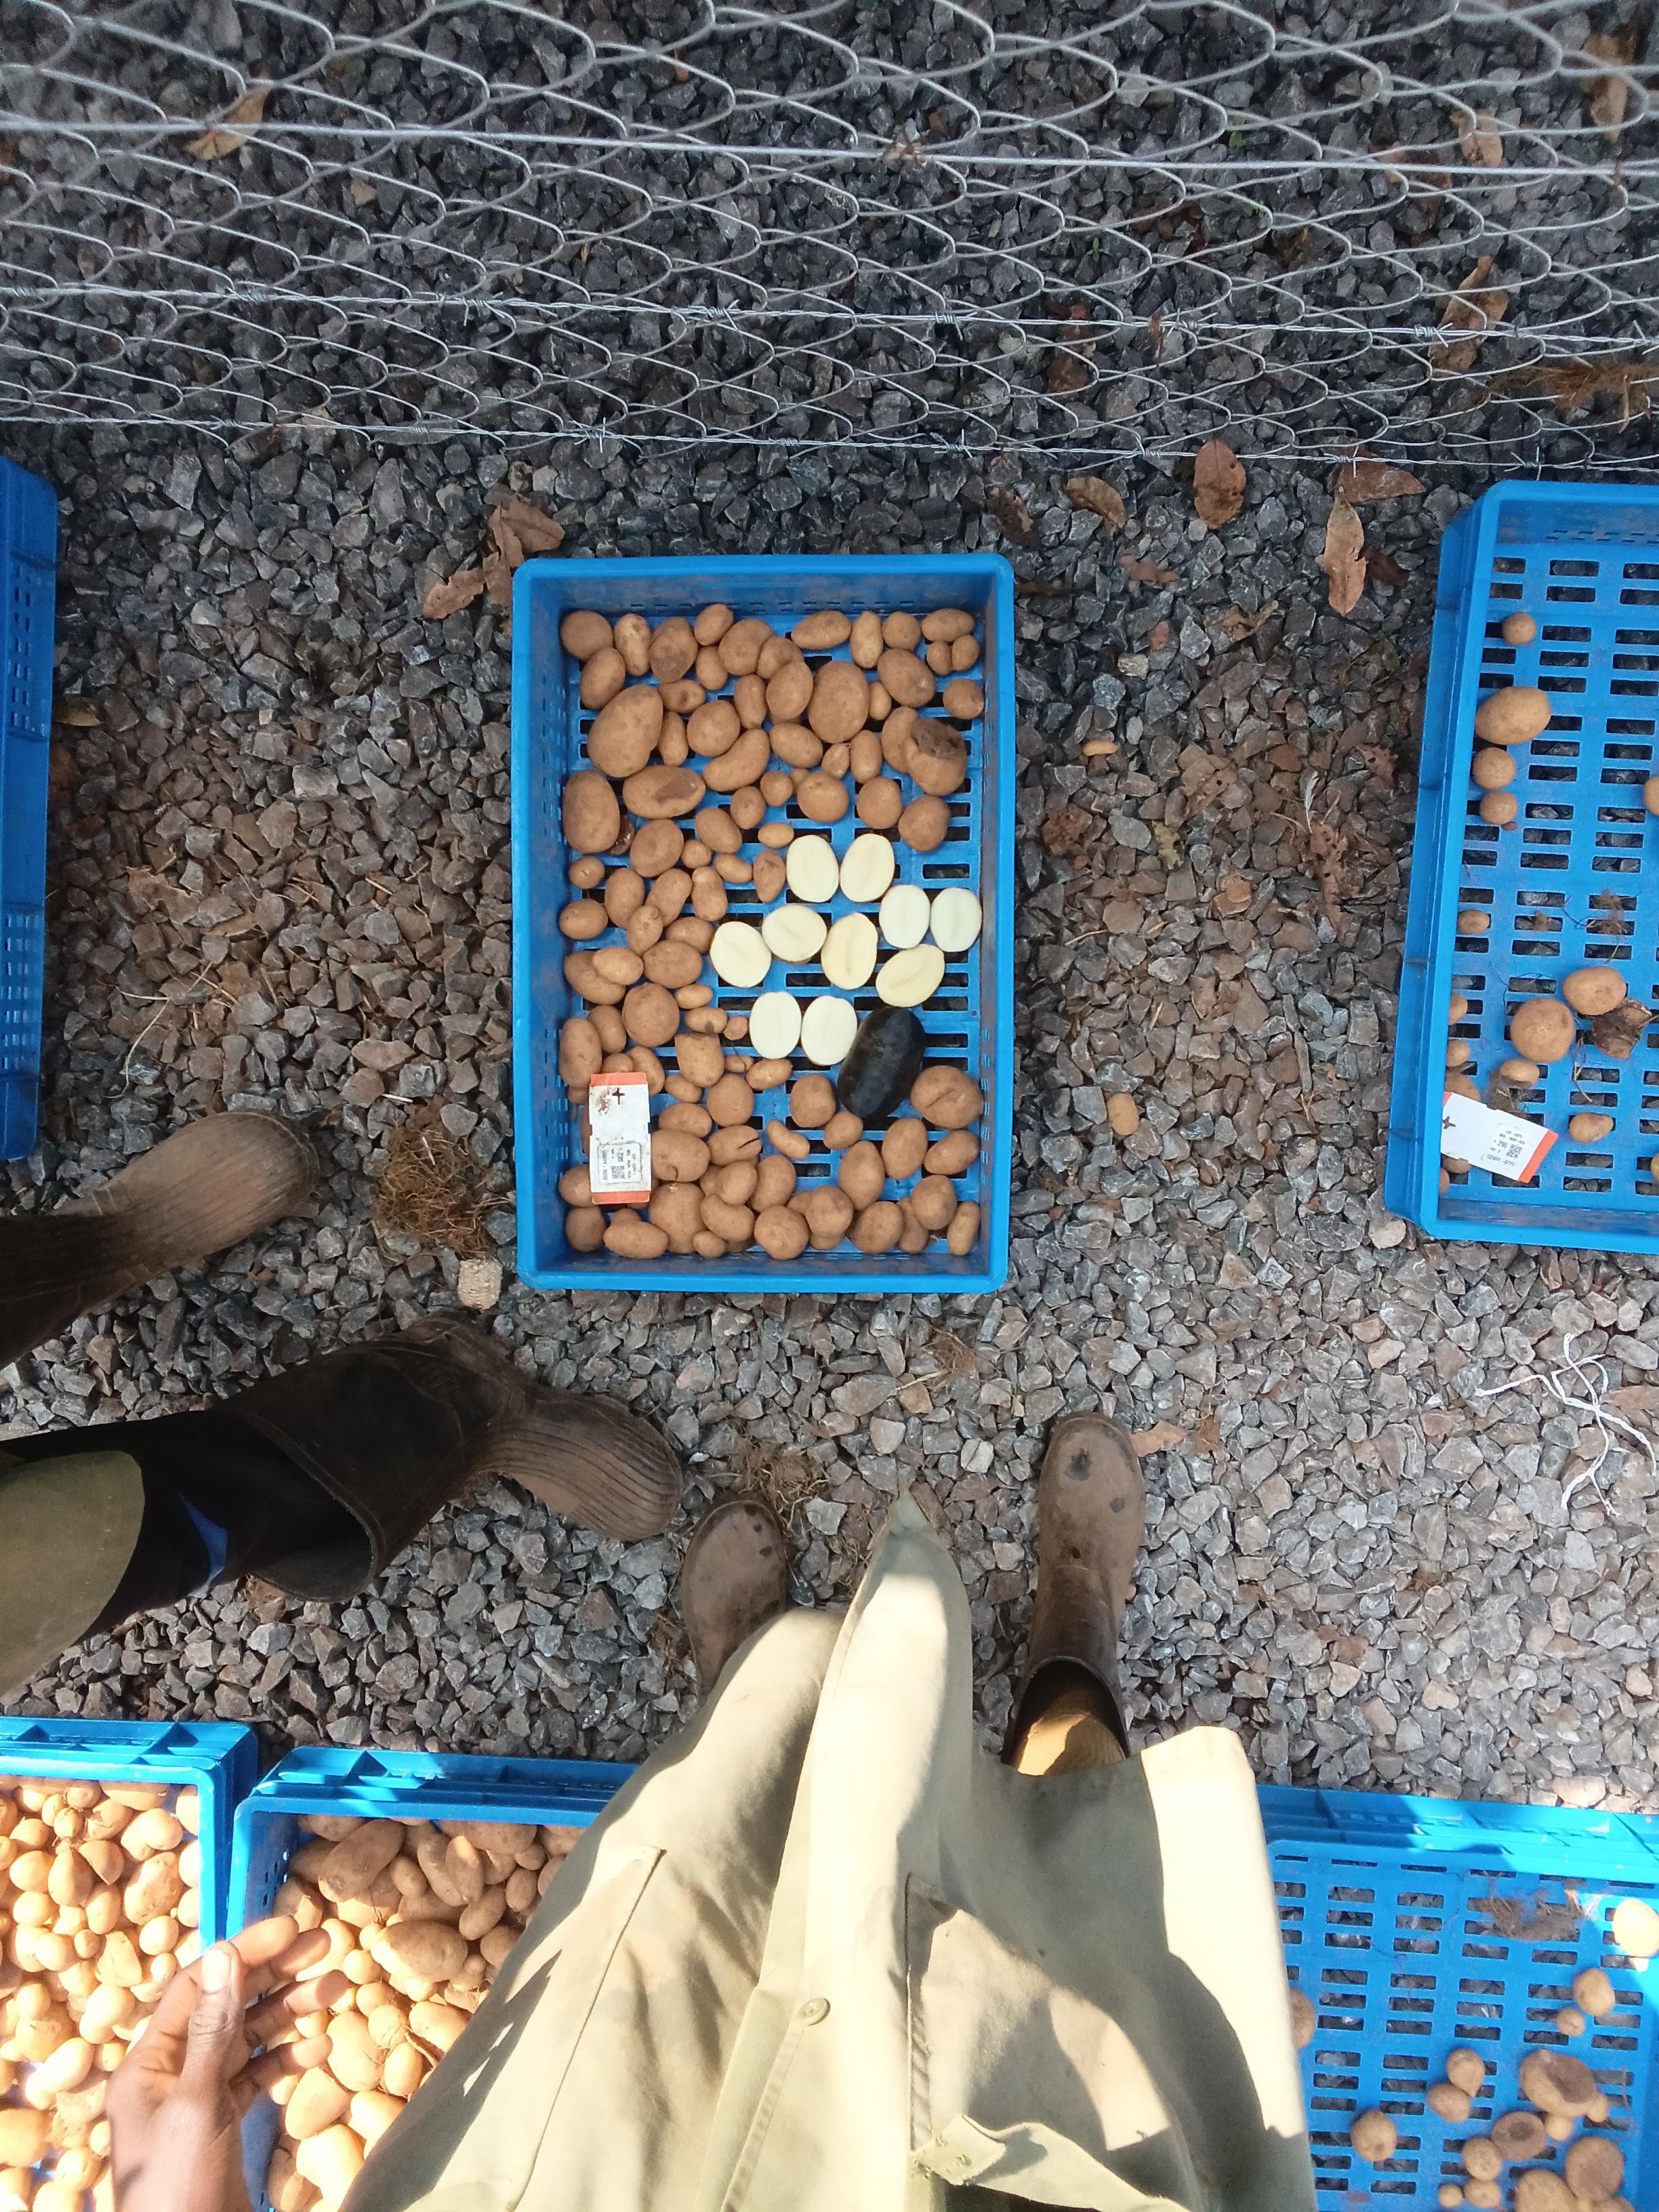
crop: potato
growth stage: harvest
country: Kenya
